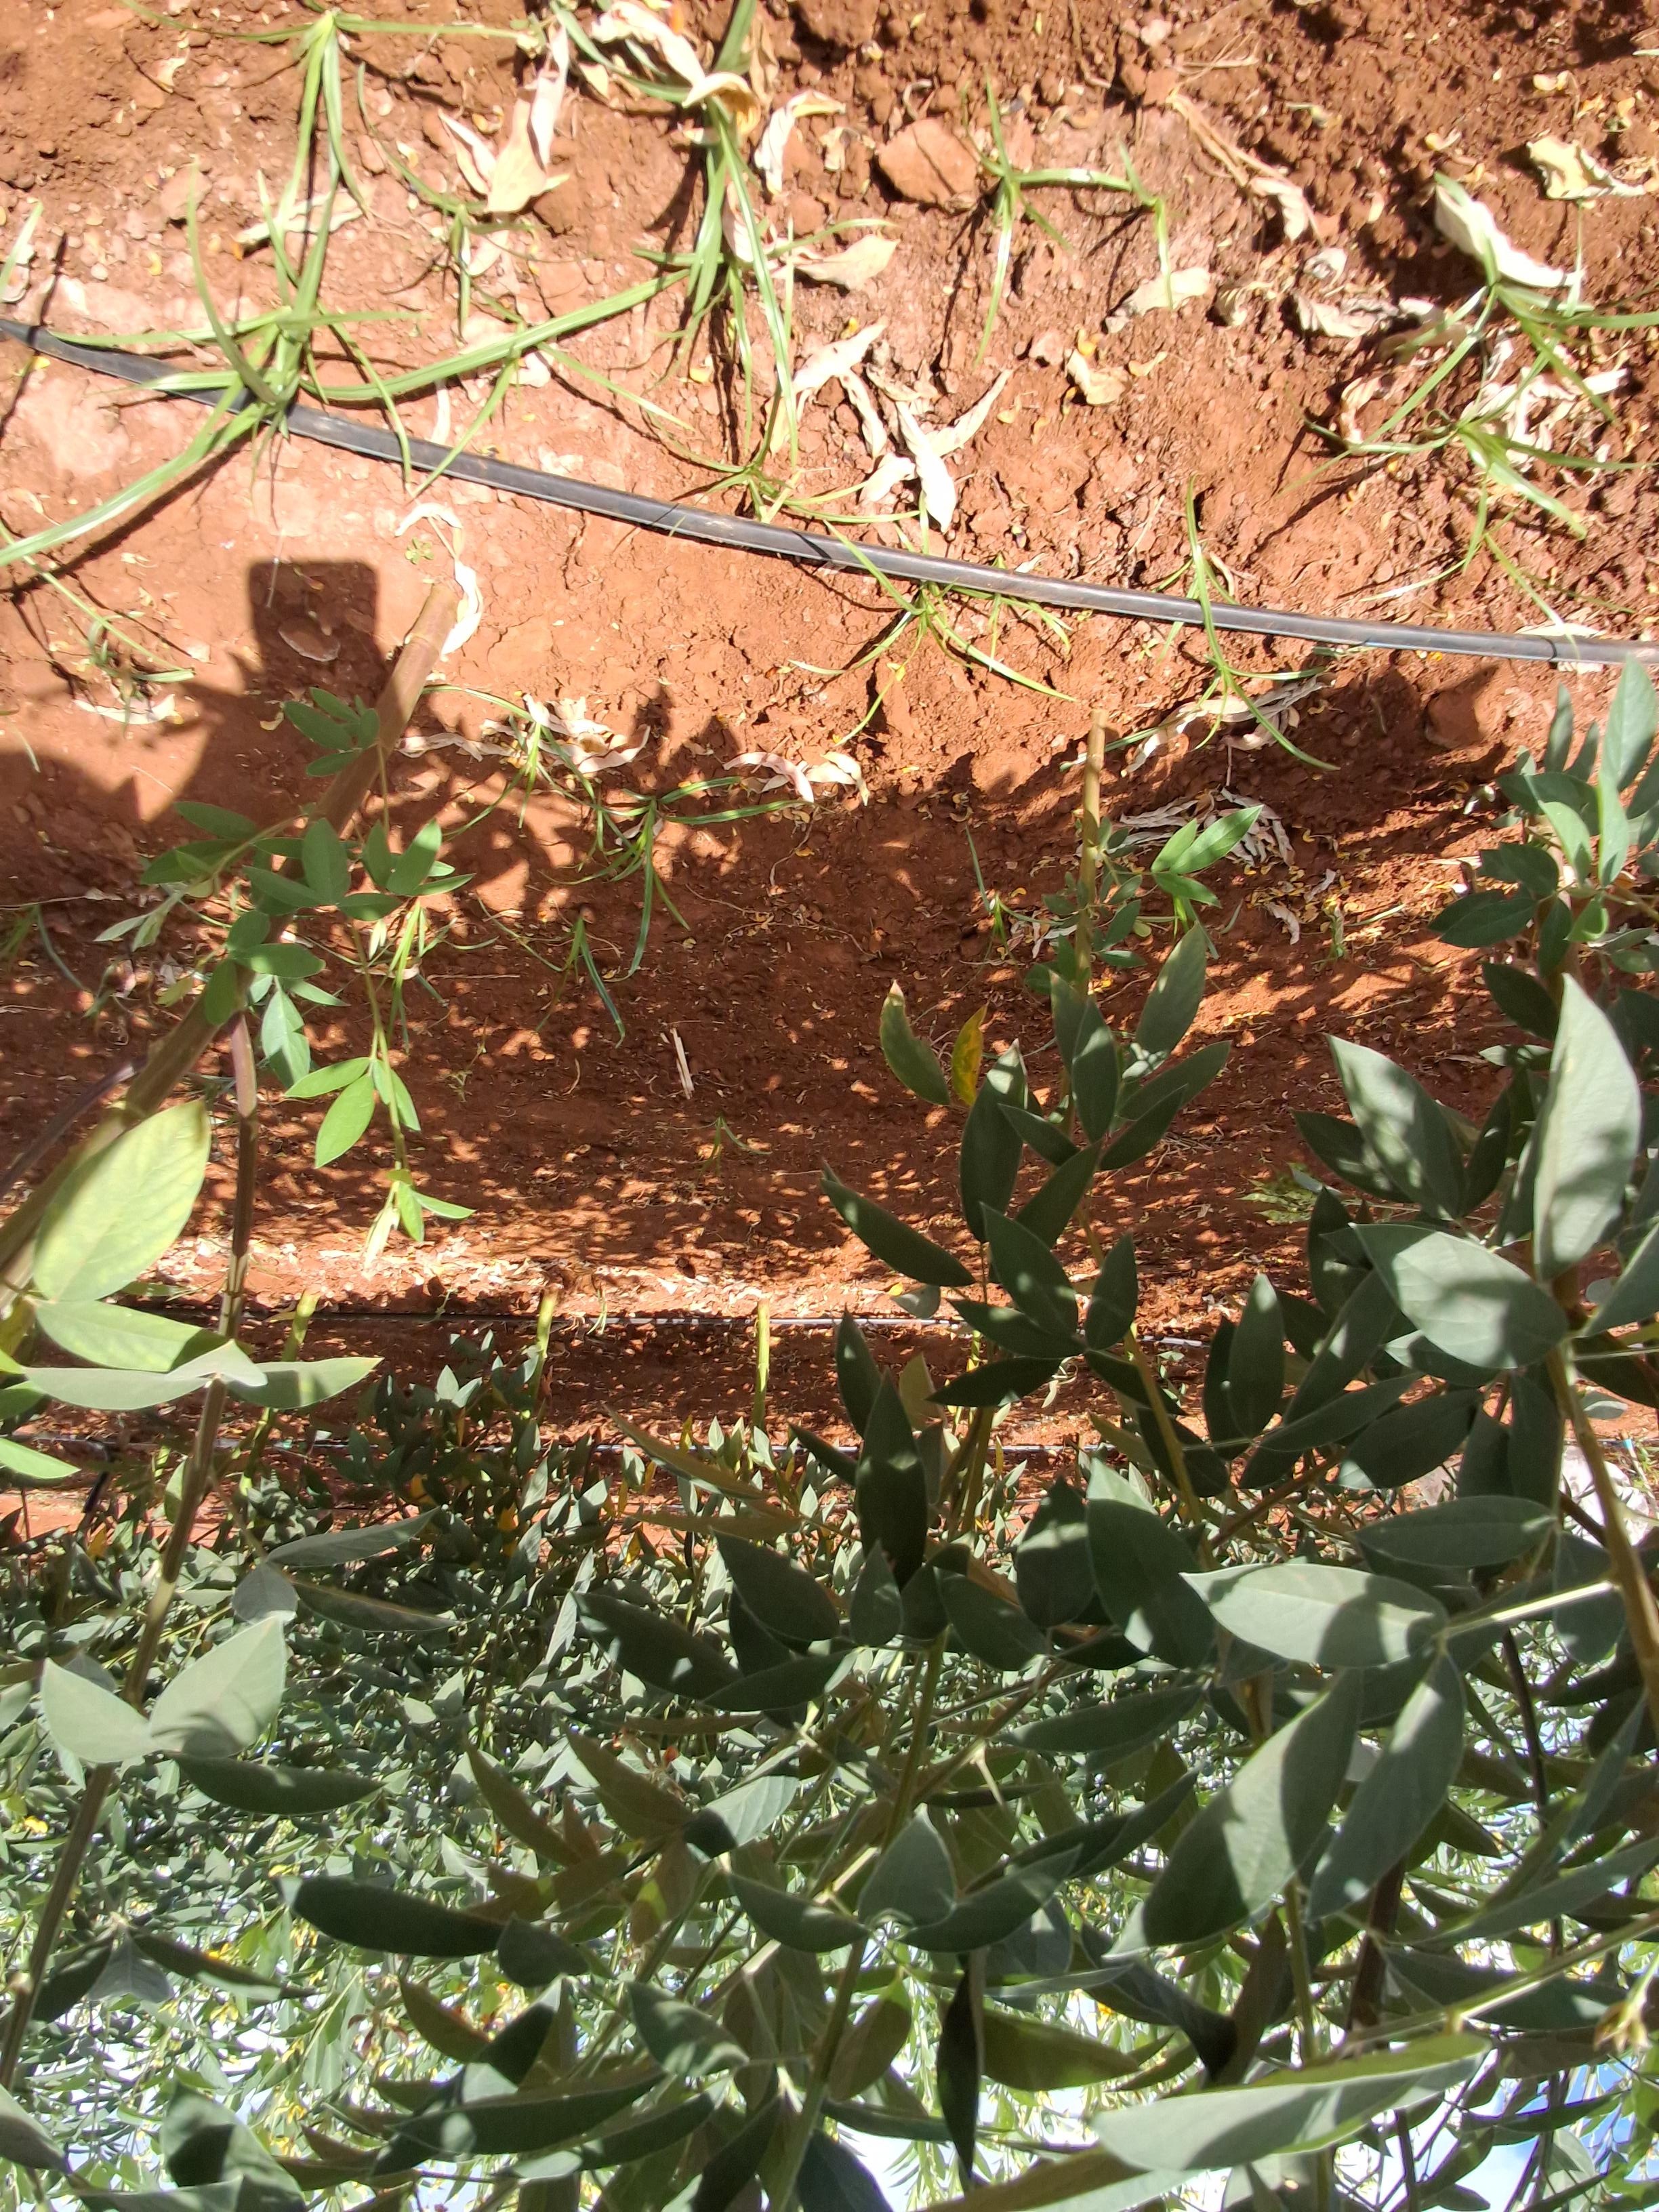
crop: pigeonpea
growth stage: development pod
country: Kenya
